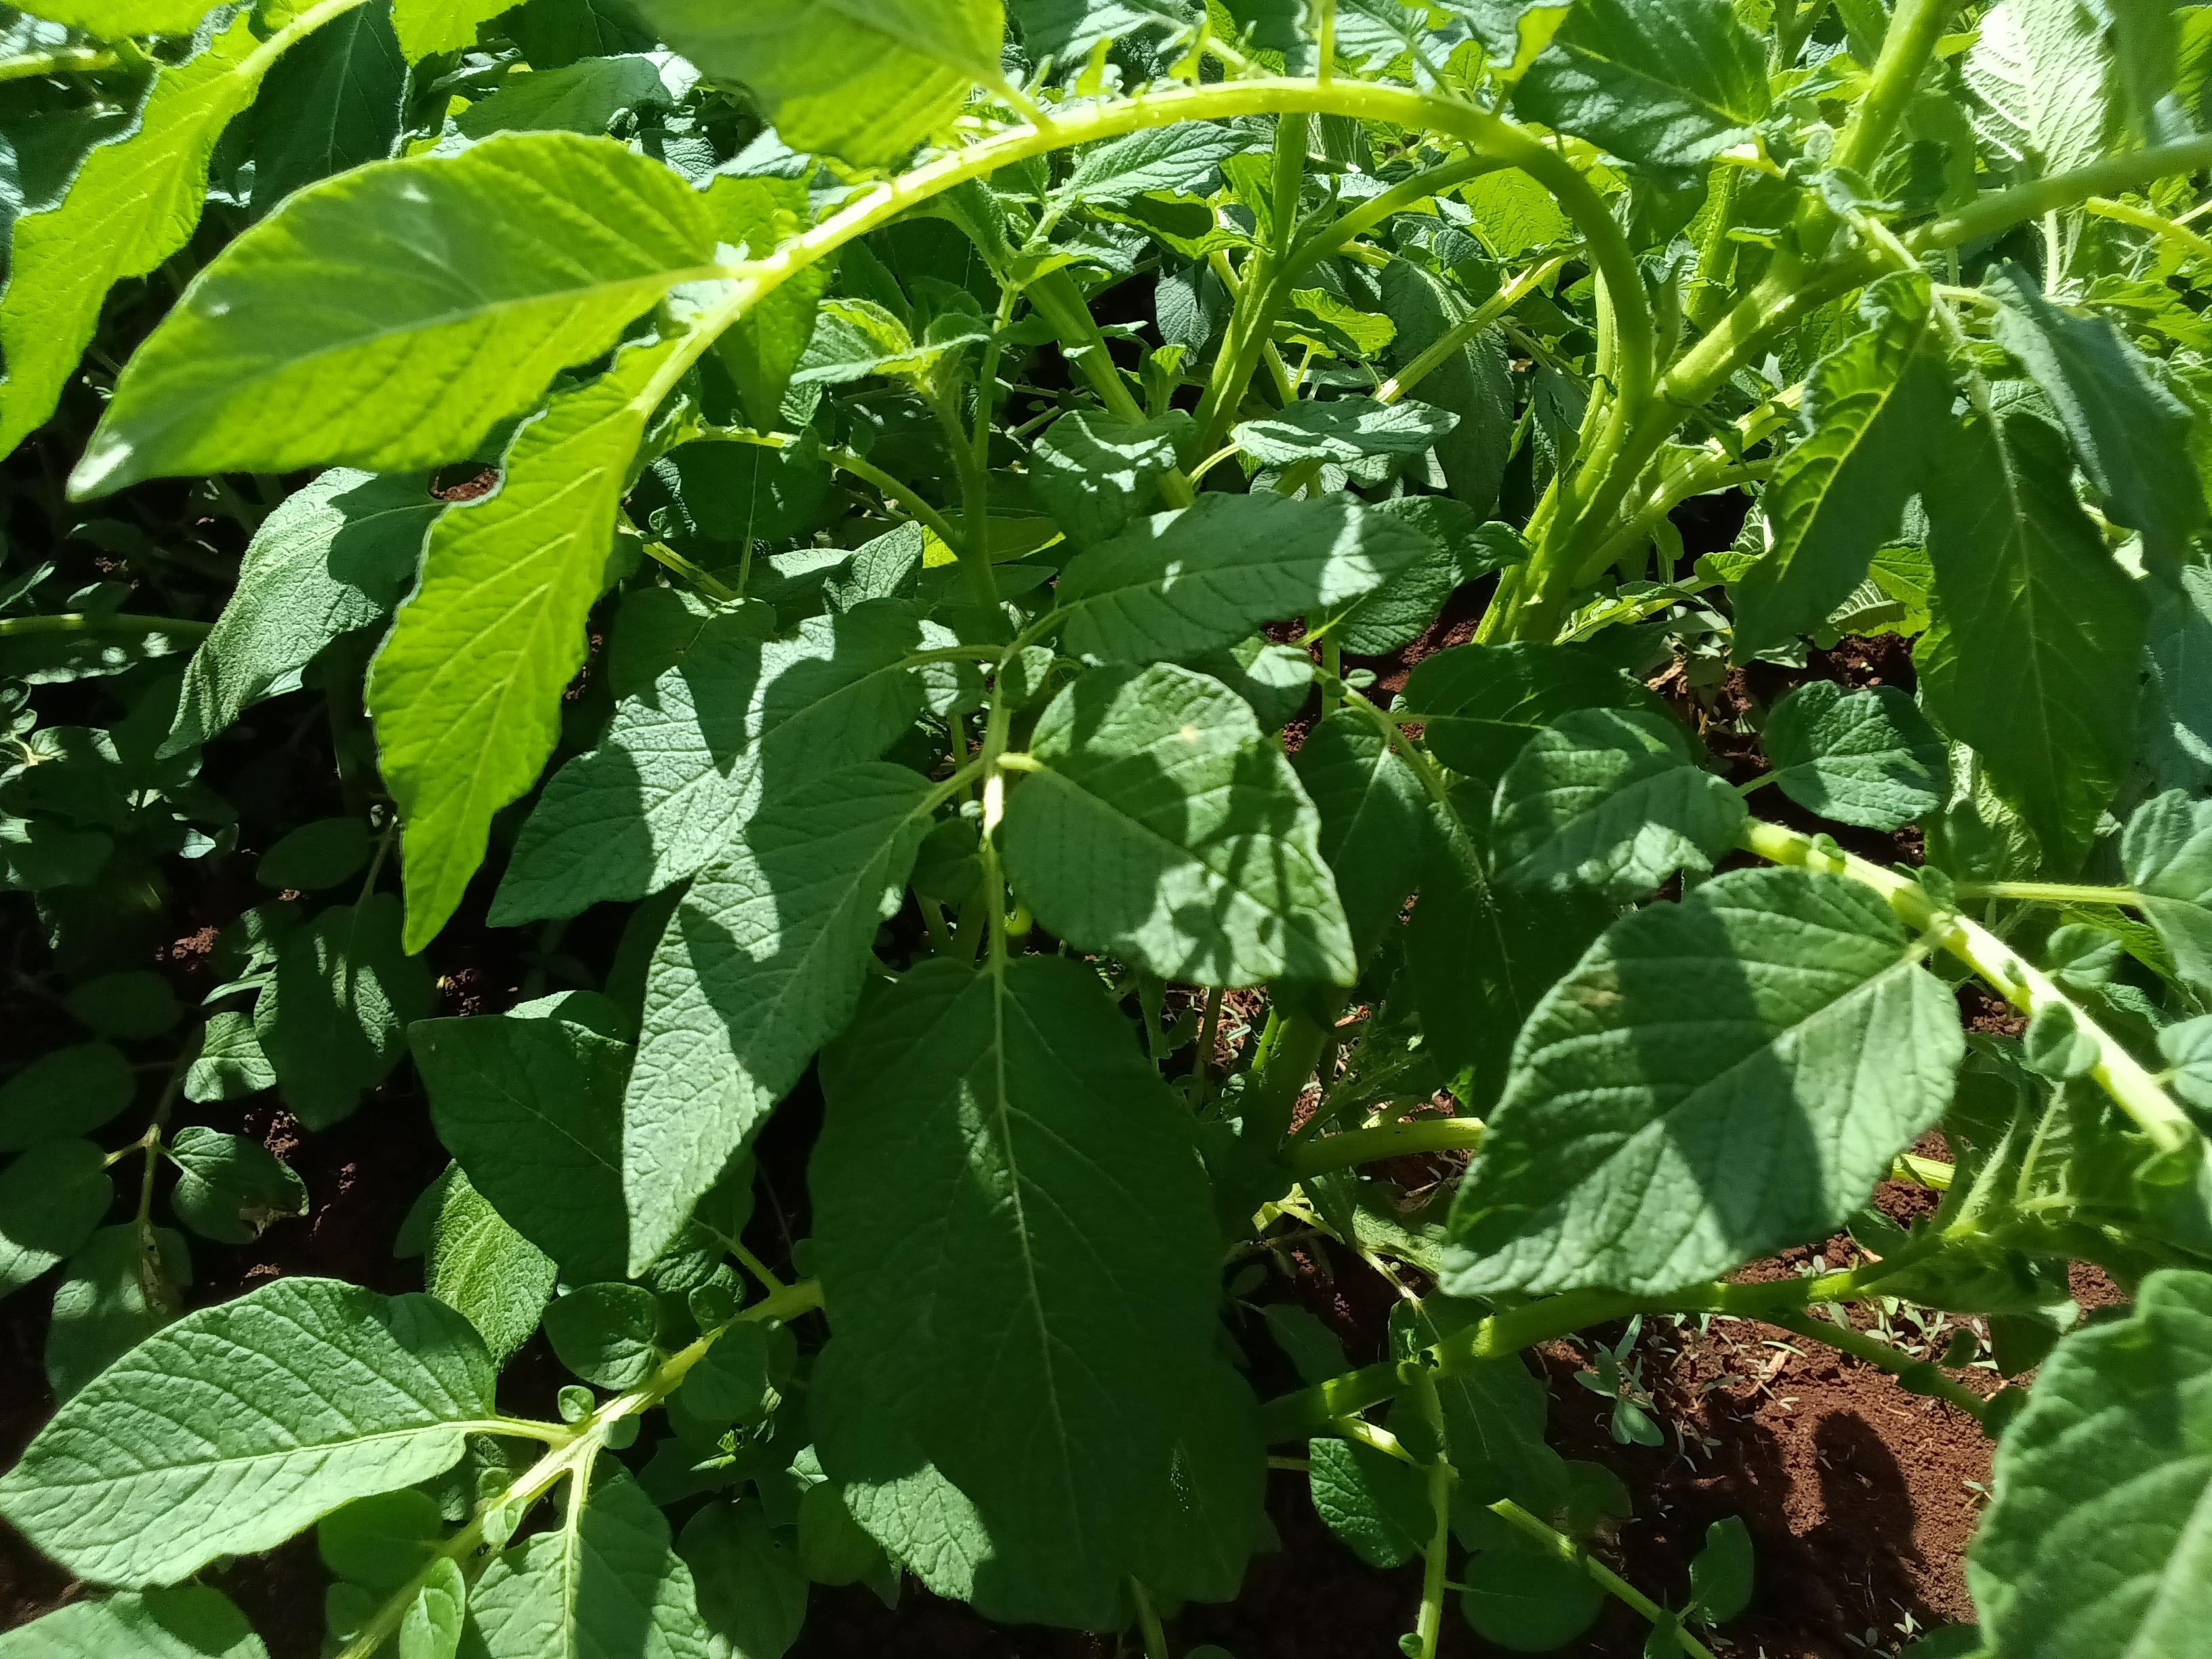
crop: potato
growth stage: vegetative
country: Kenya
